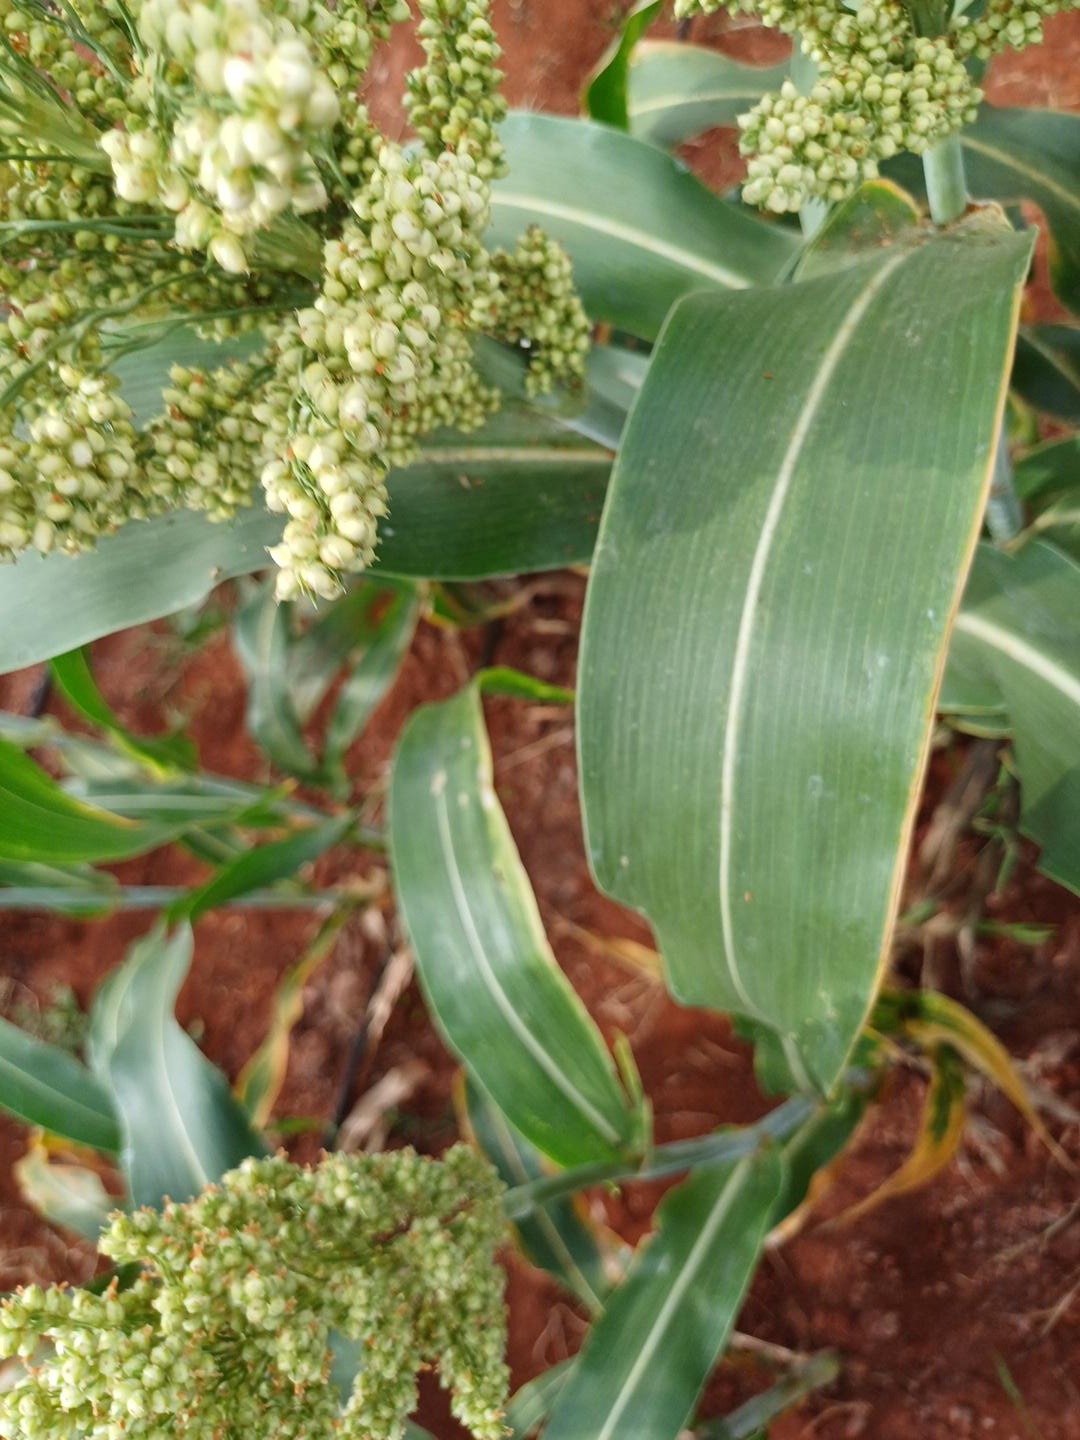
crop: sorghum
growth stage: flowering
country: Kenya
